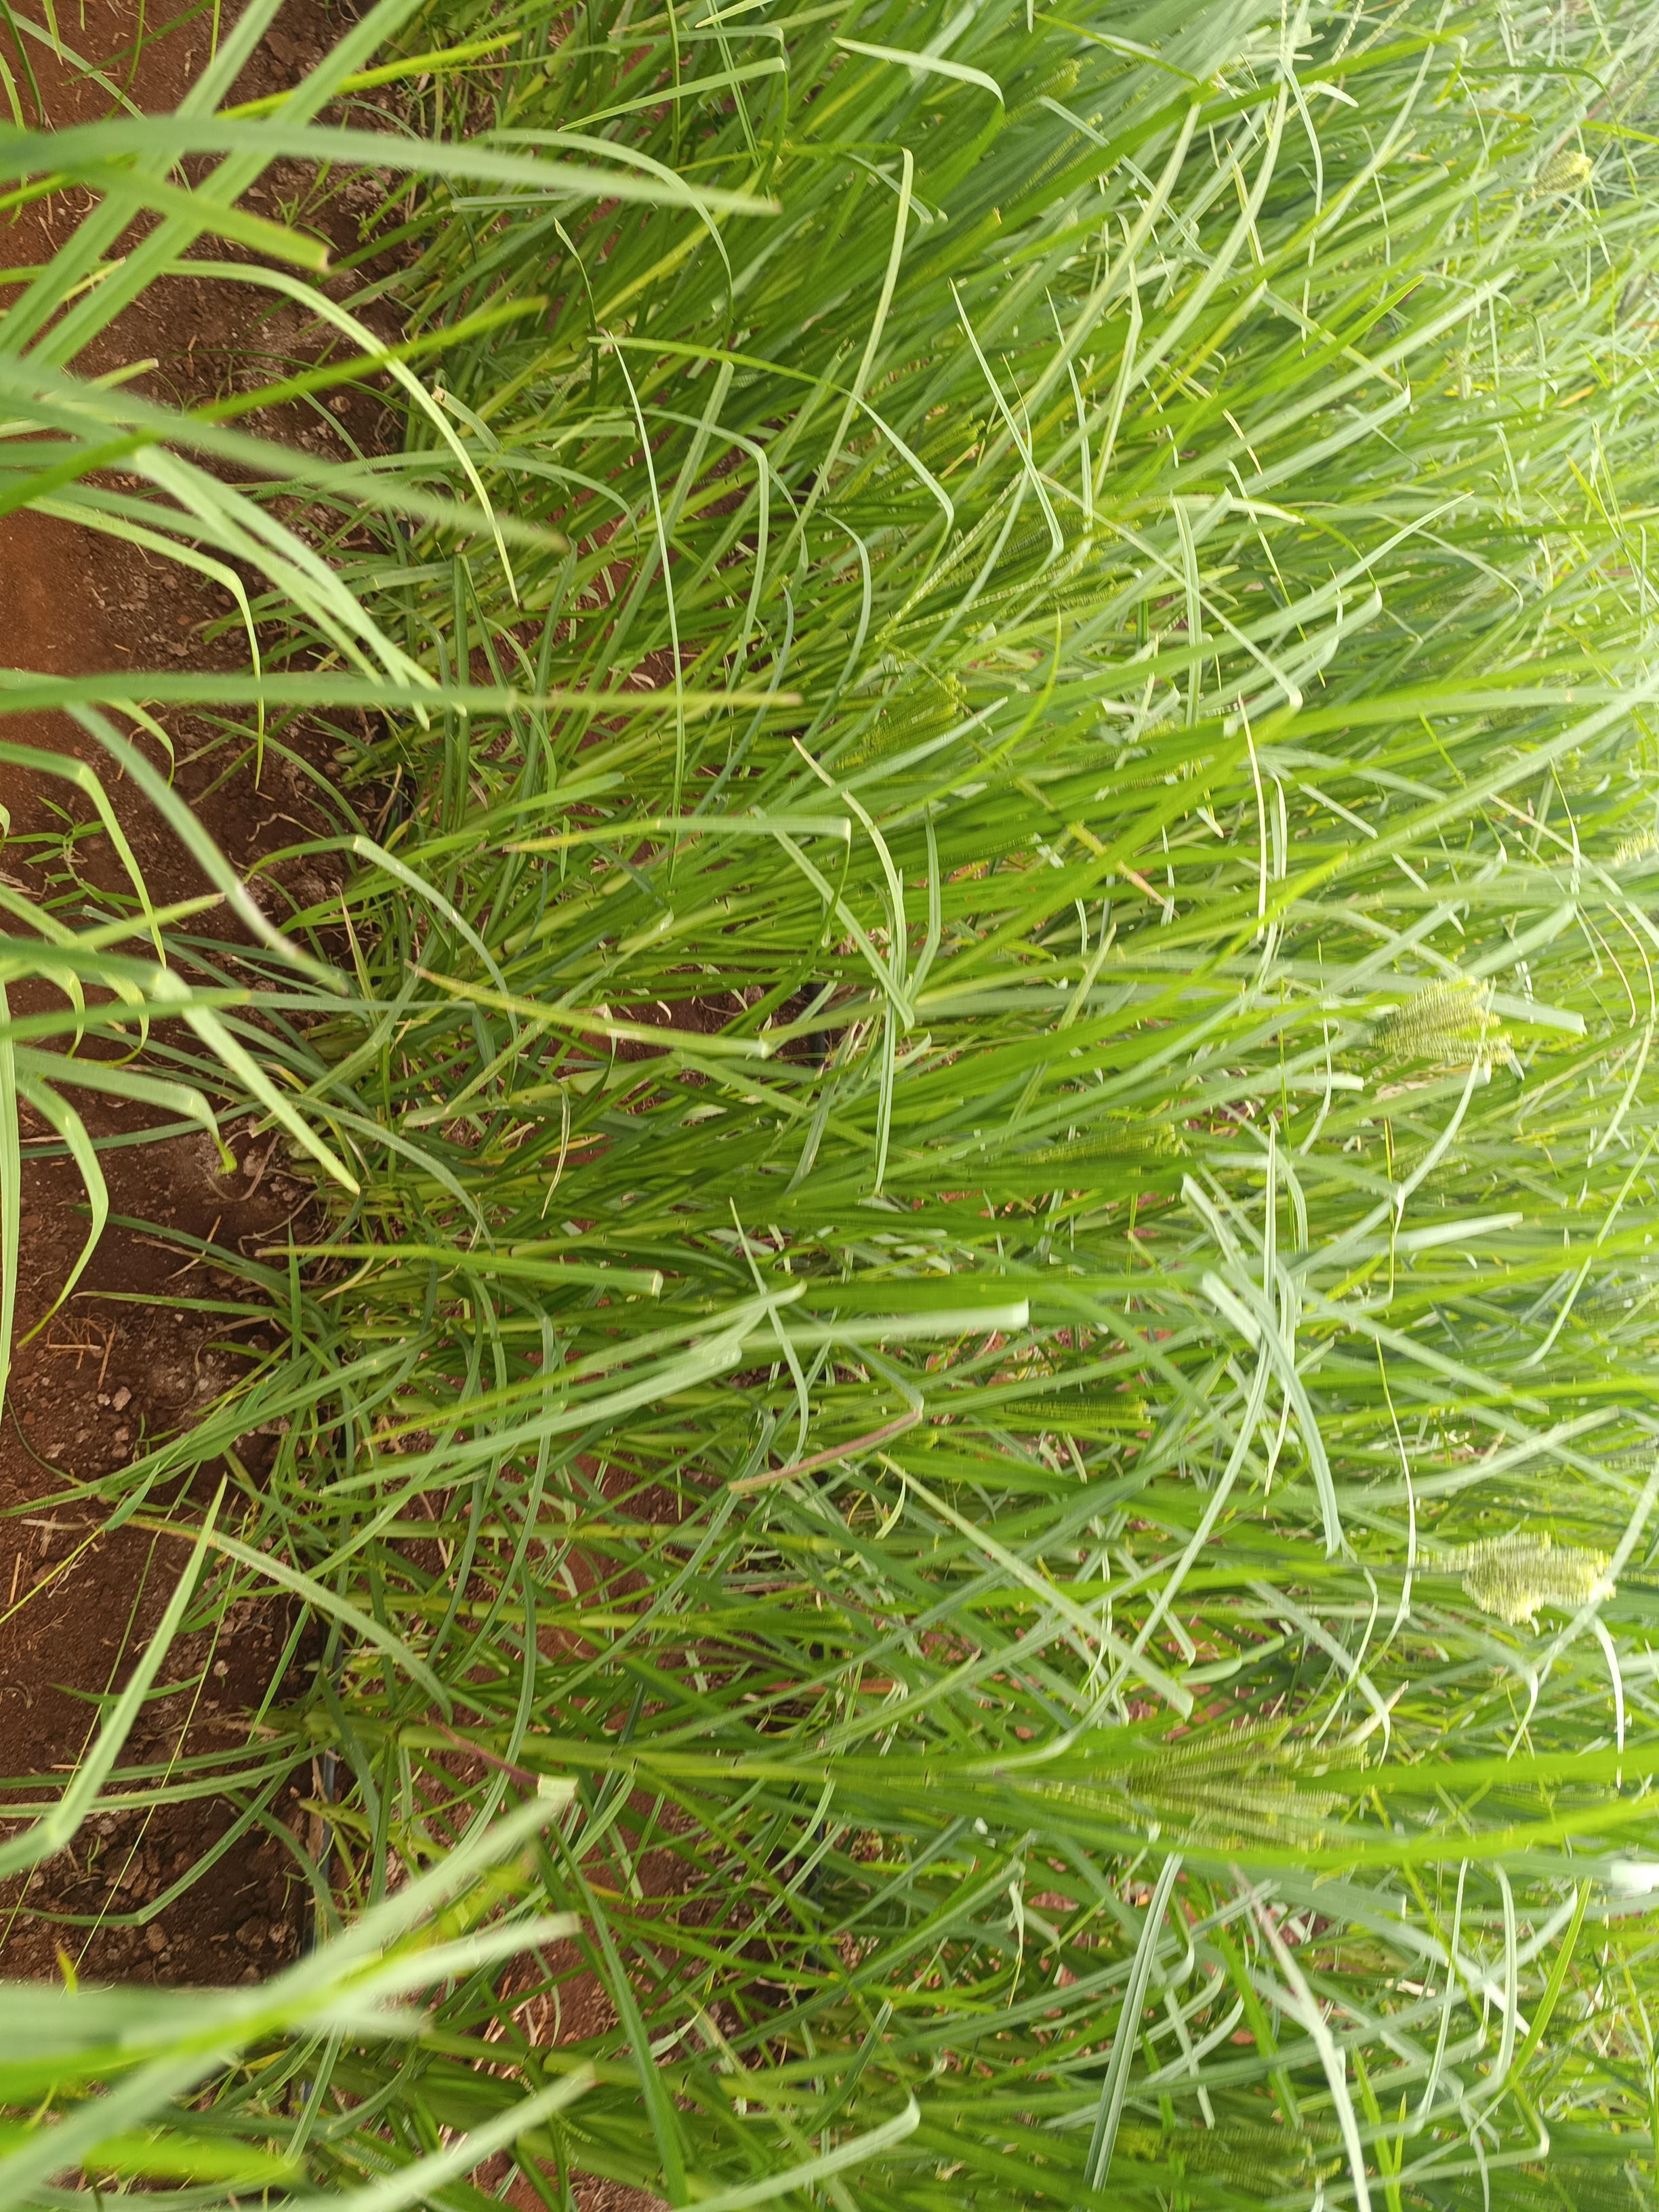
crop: finger millet
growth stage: flowering
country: Kenya
